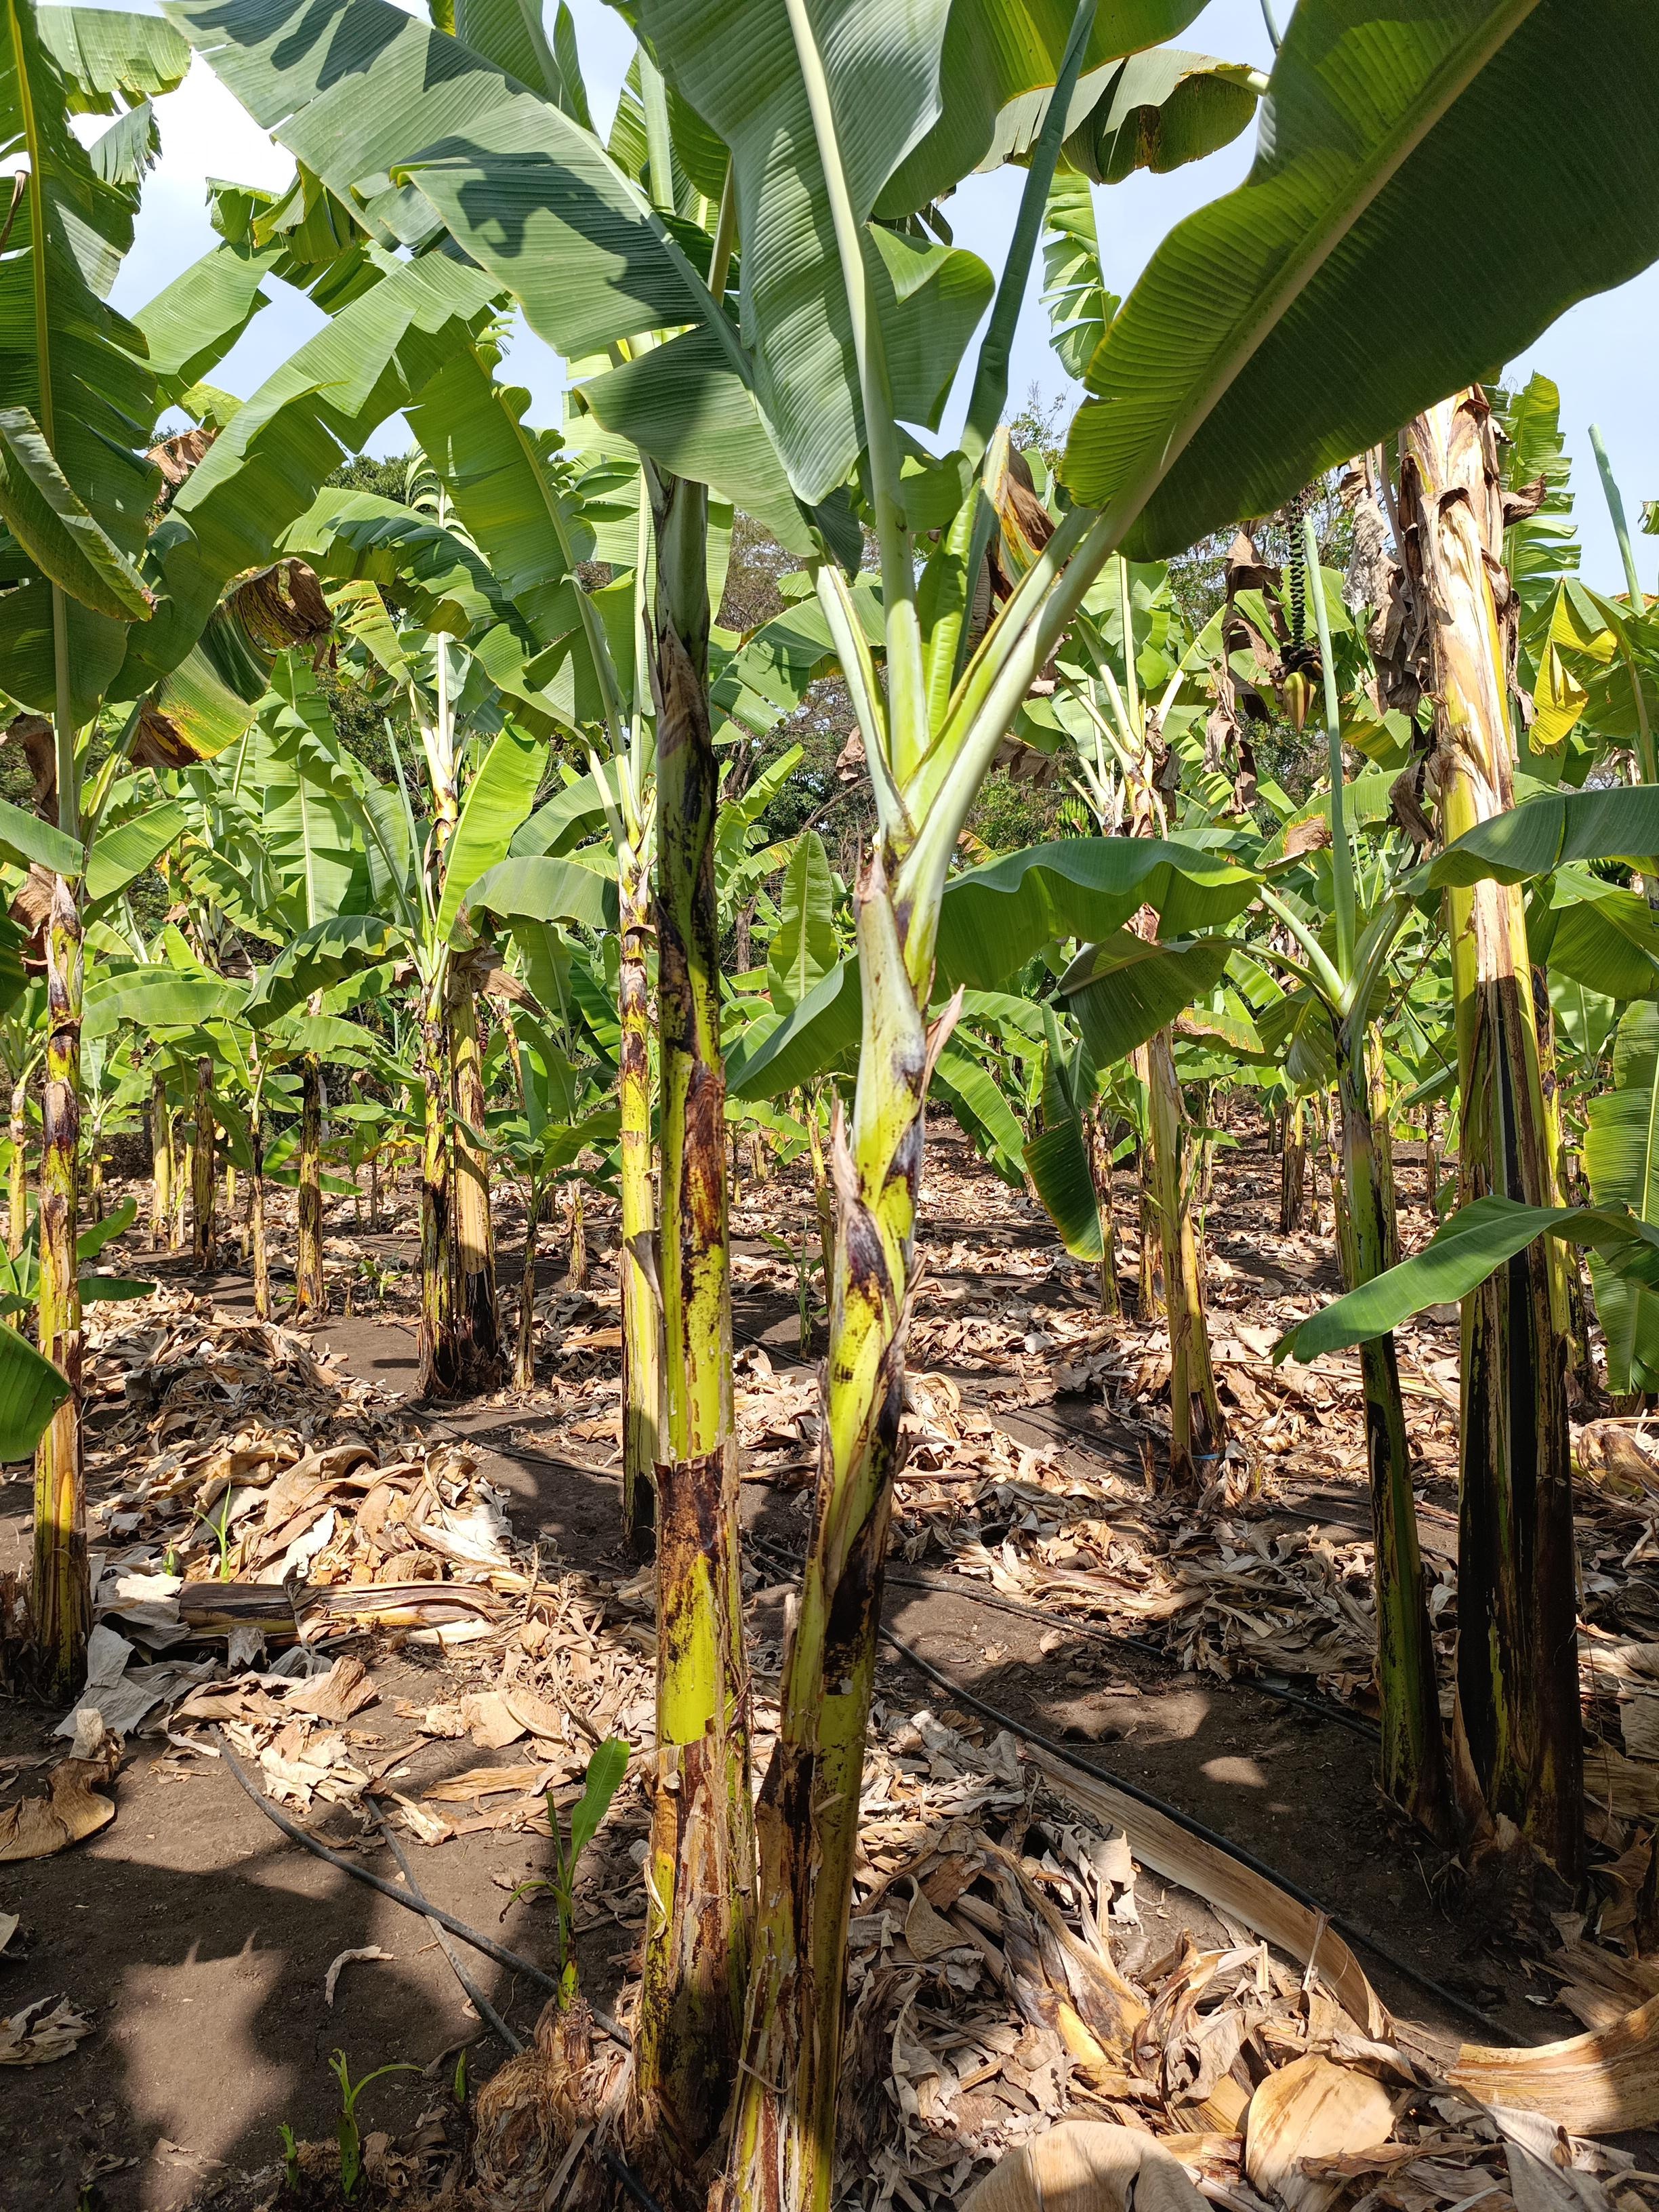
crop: banana
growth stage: vegetative
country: Tanzania
